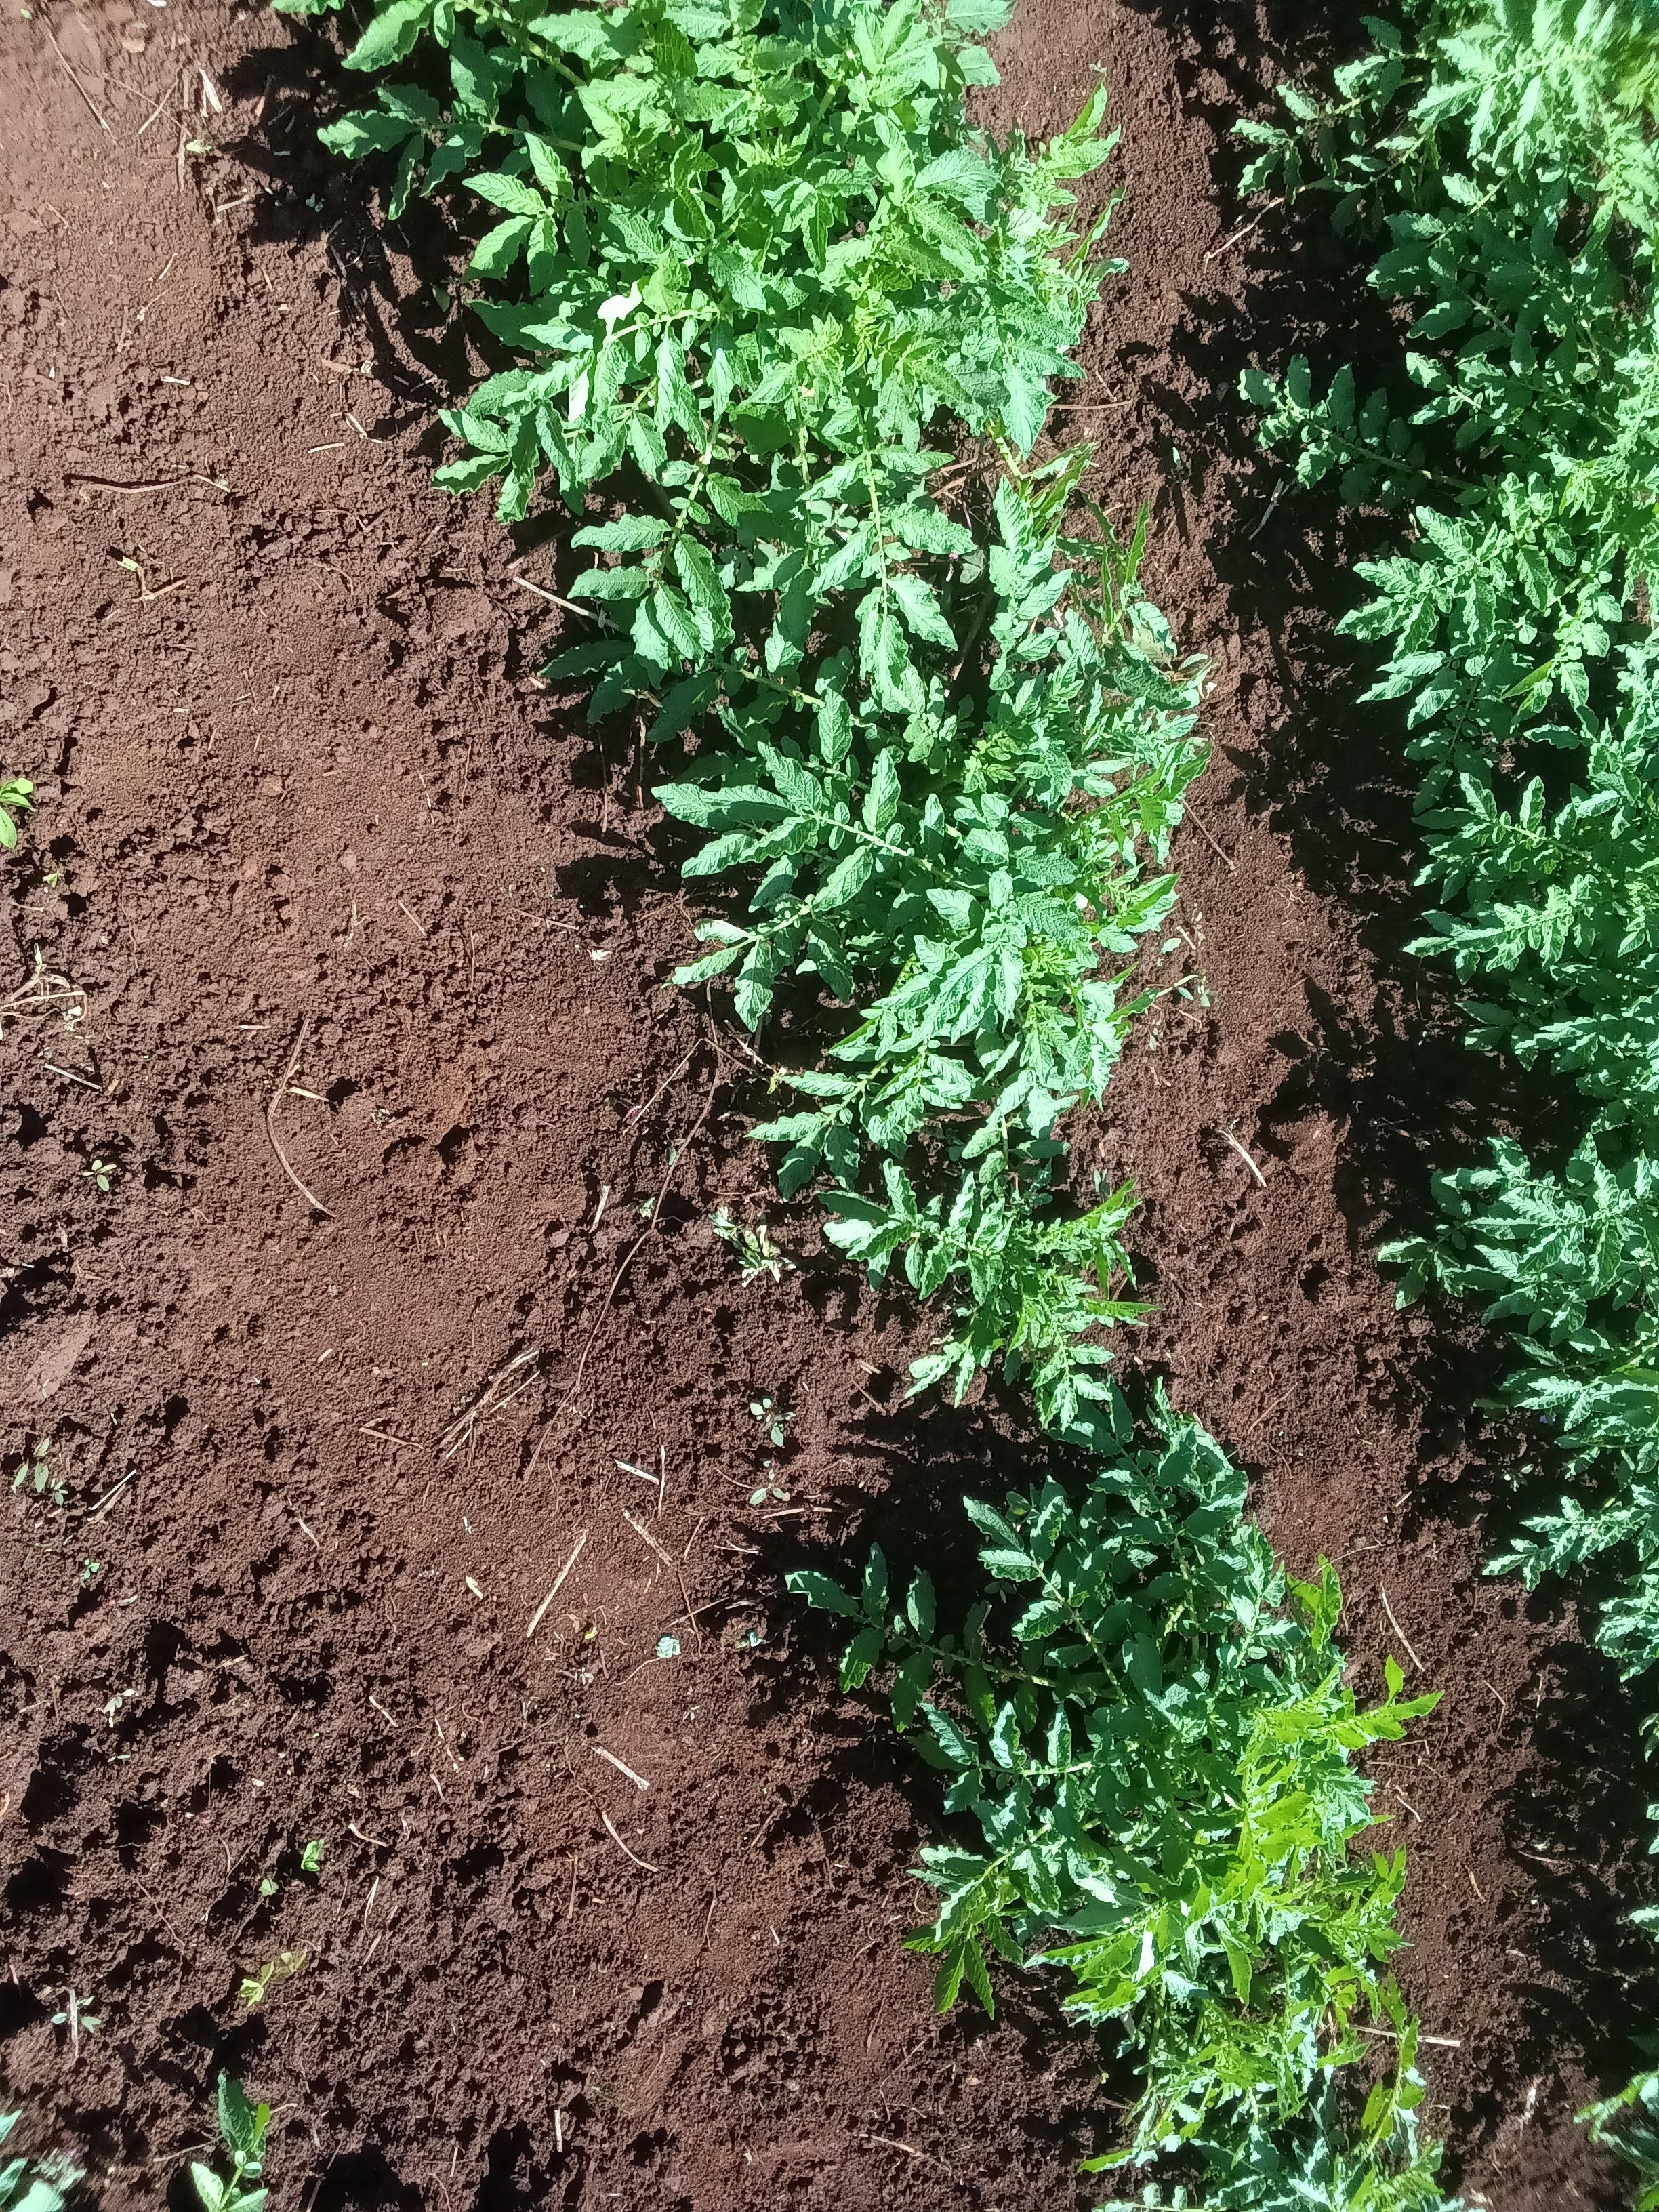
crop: potato
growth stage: vegetative
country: Kenya
